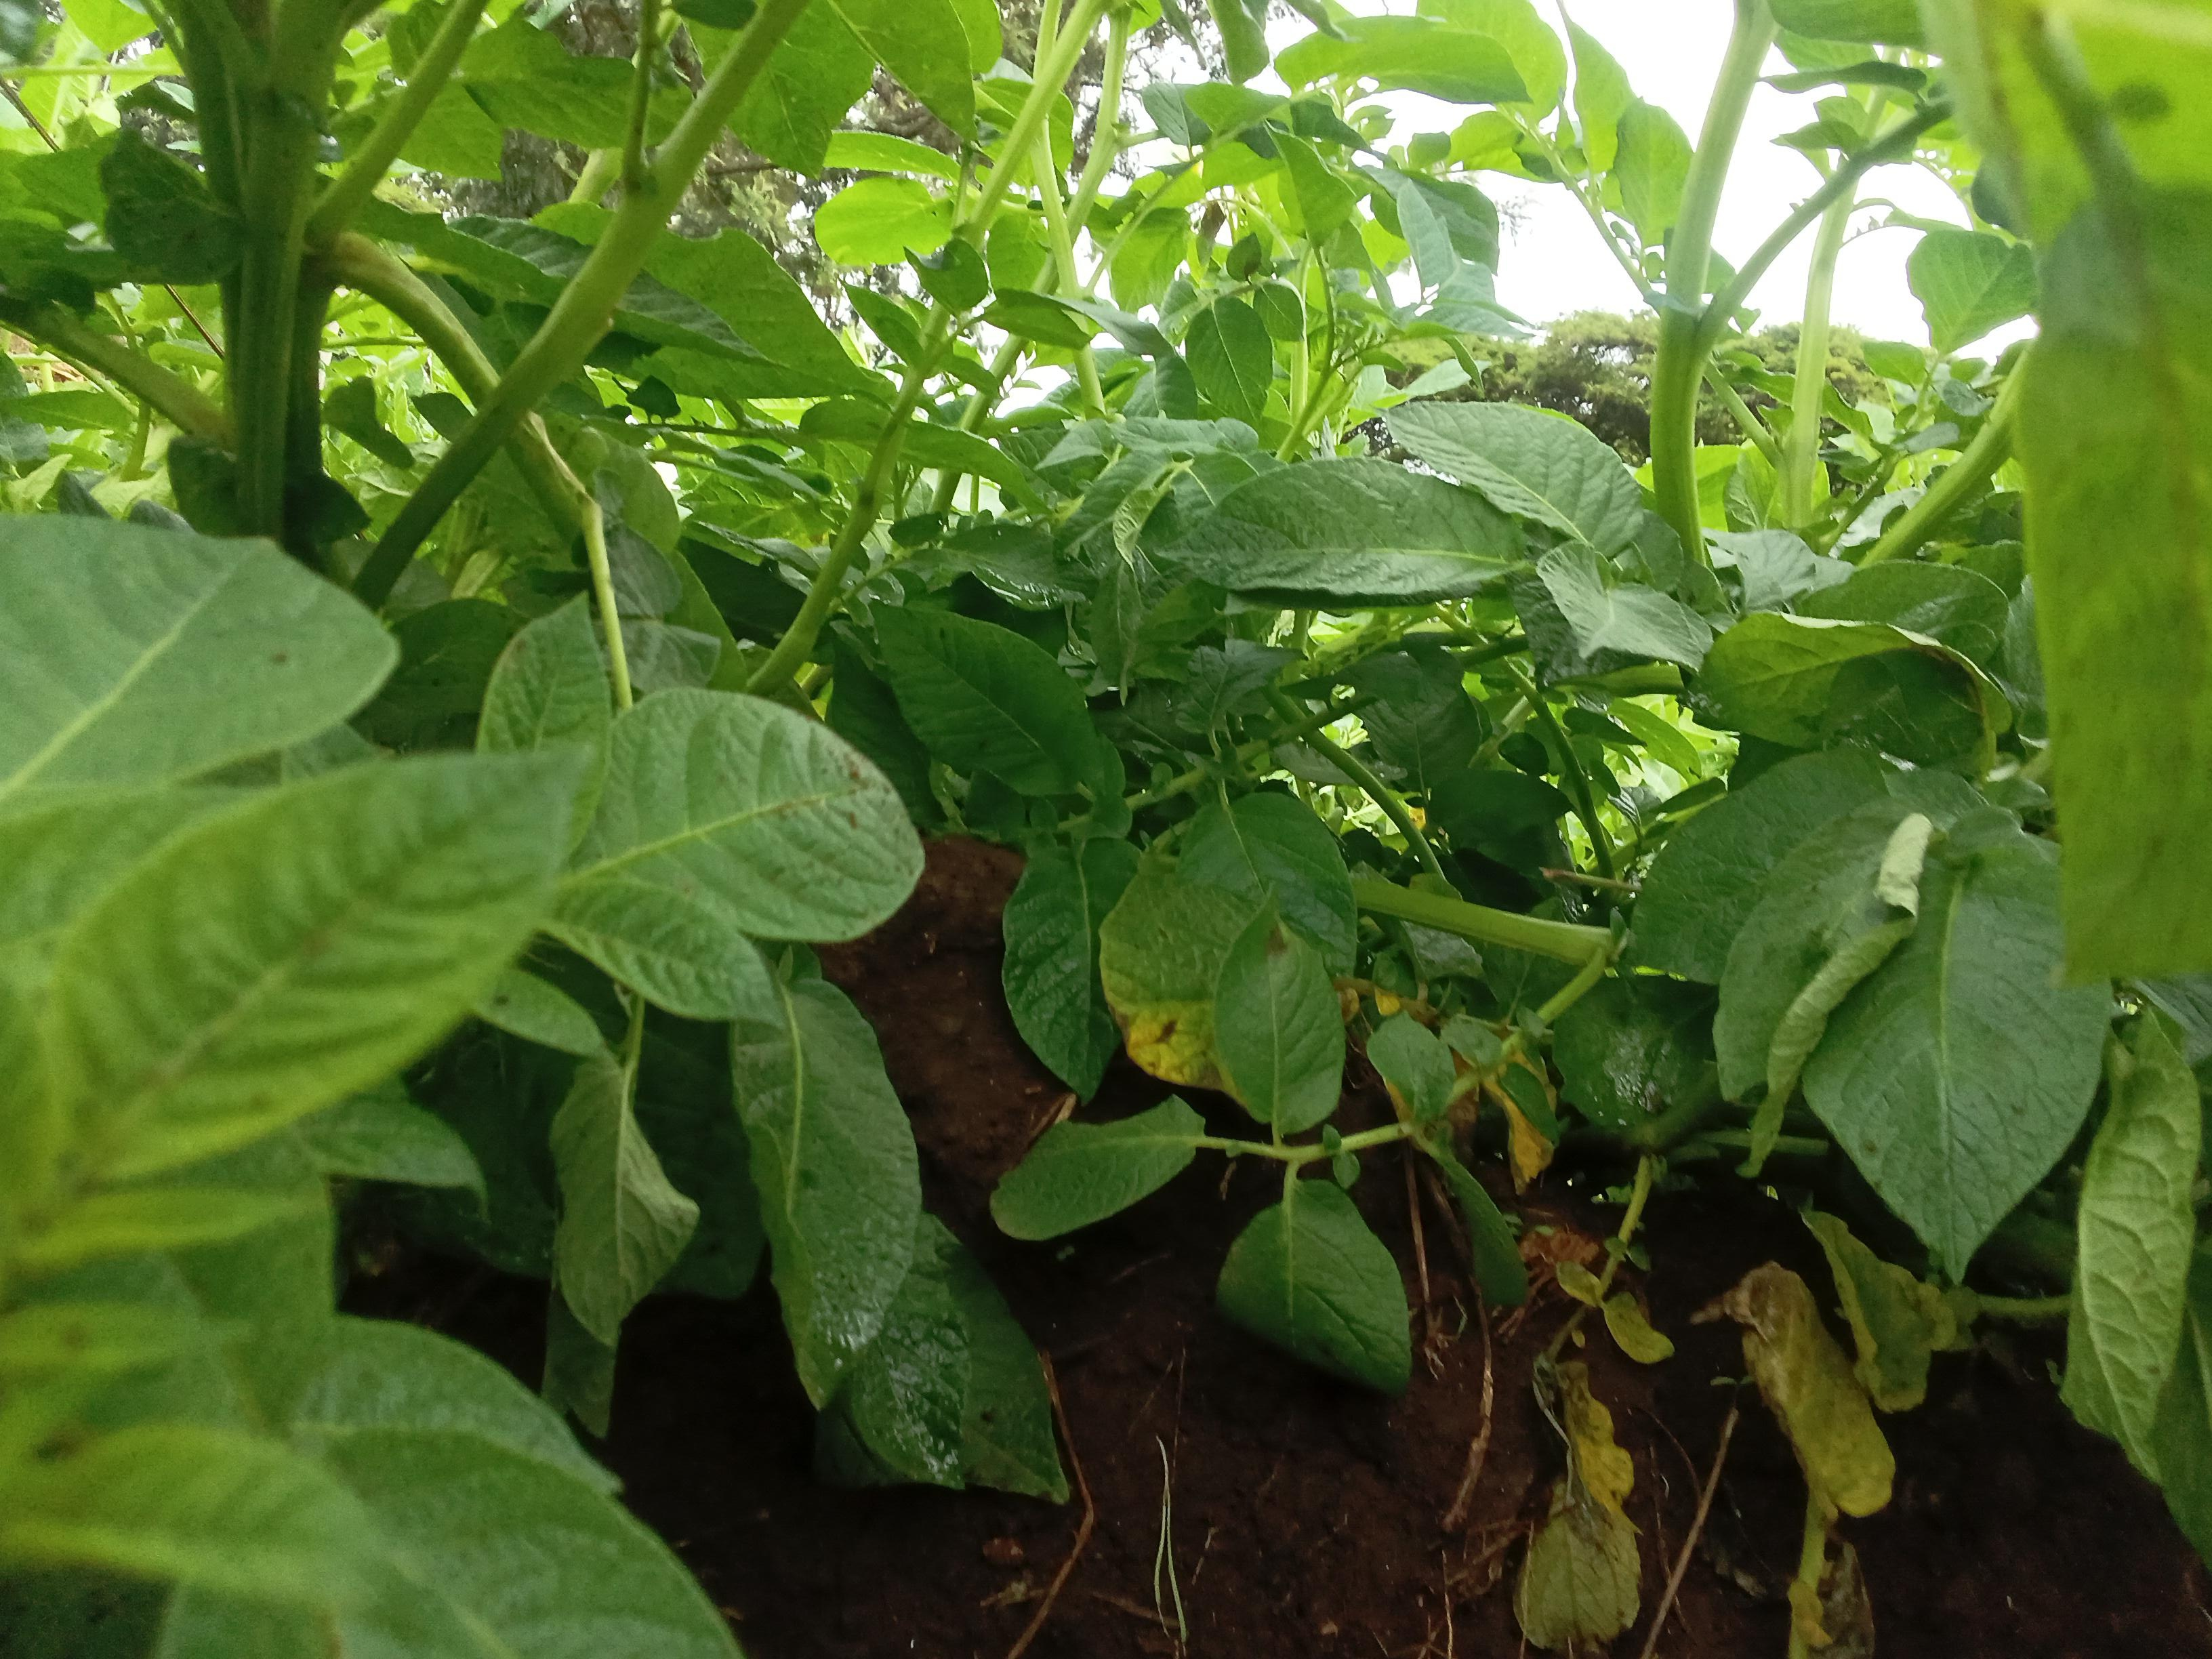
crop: potato
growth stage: flowering
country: Kenya
